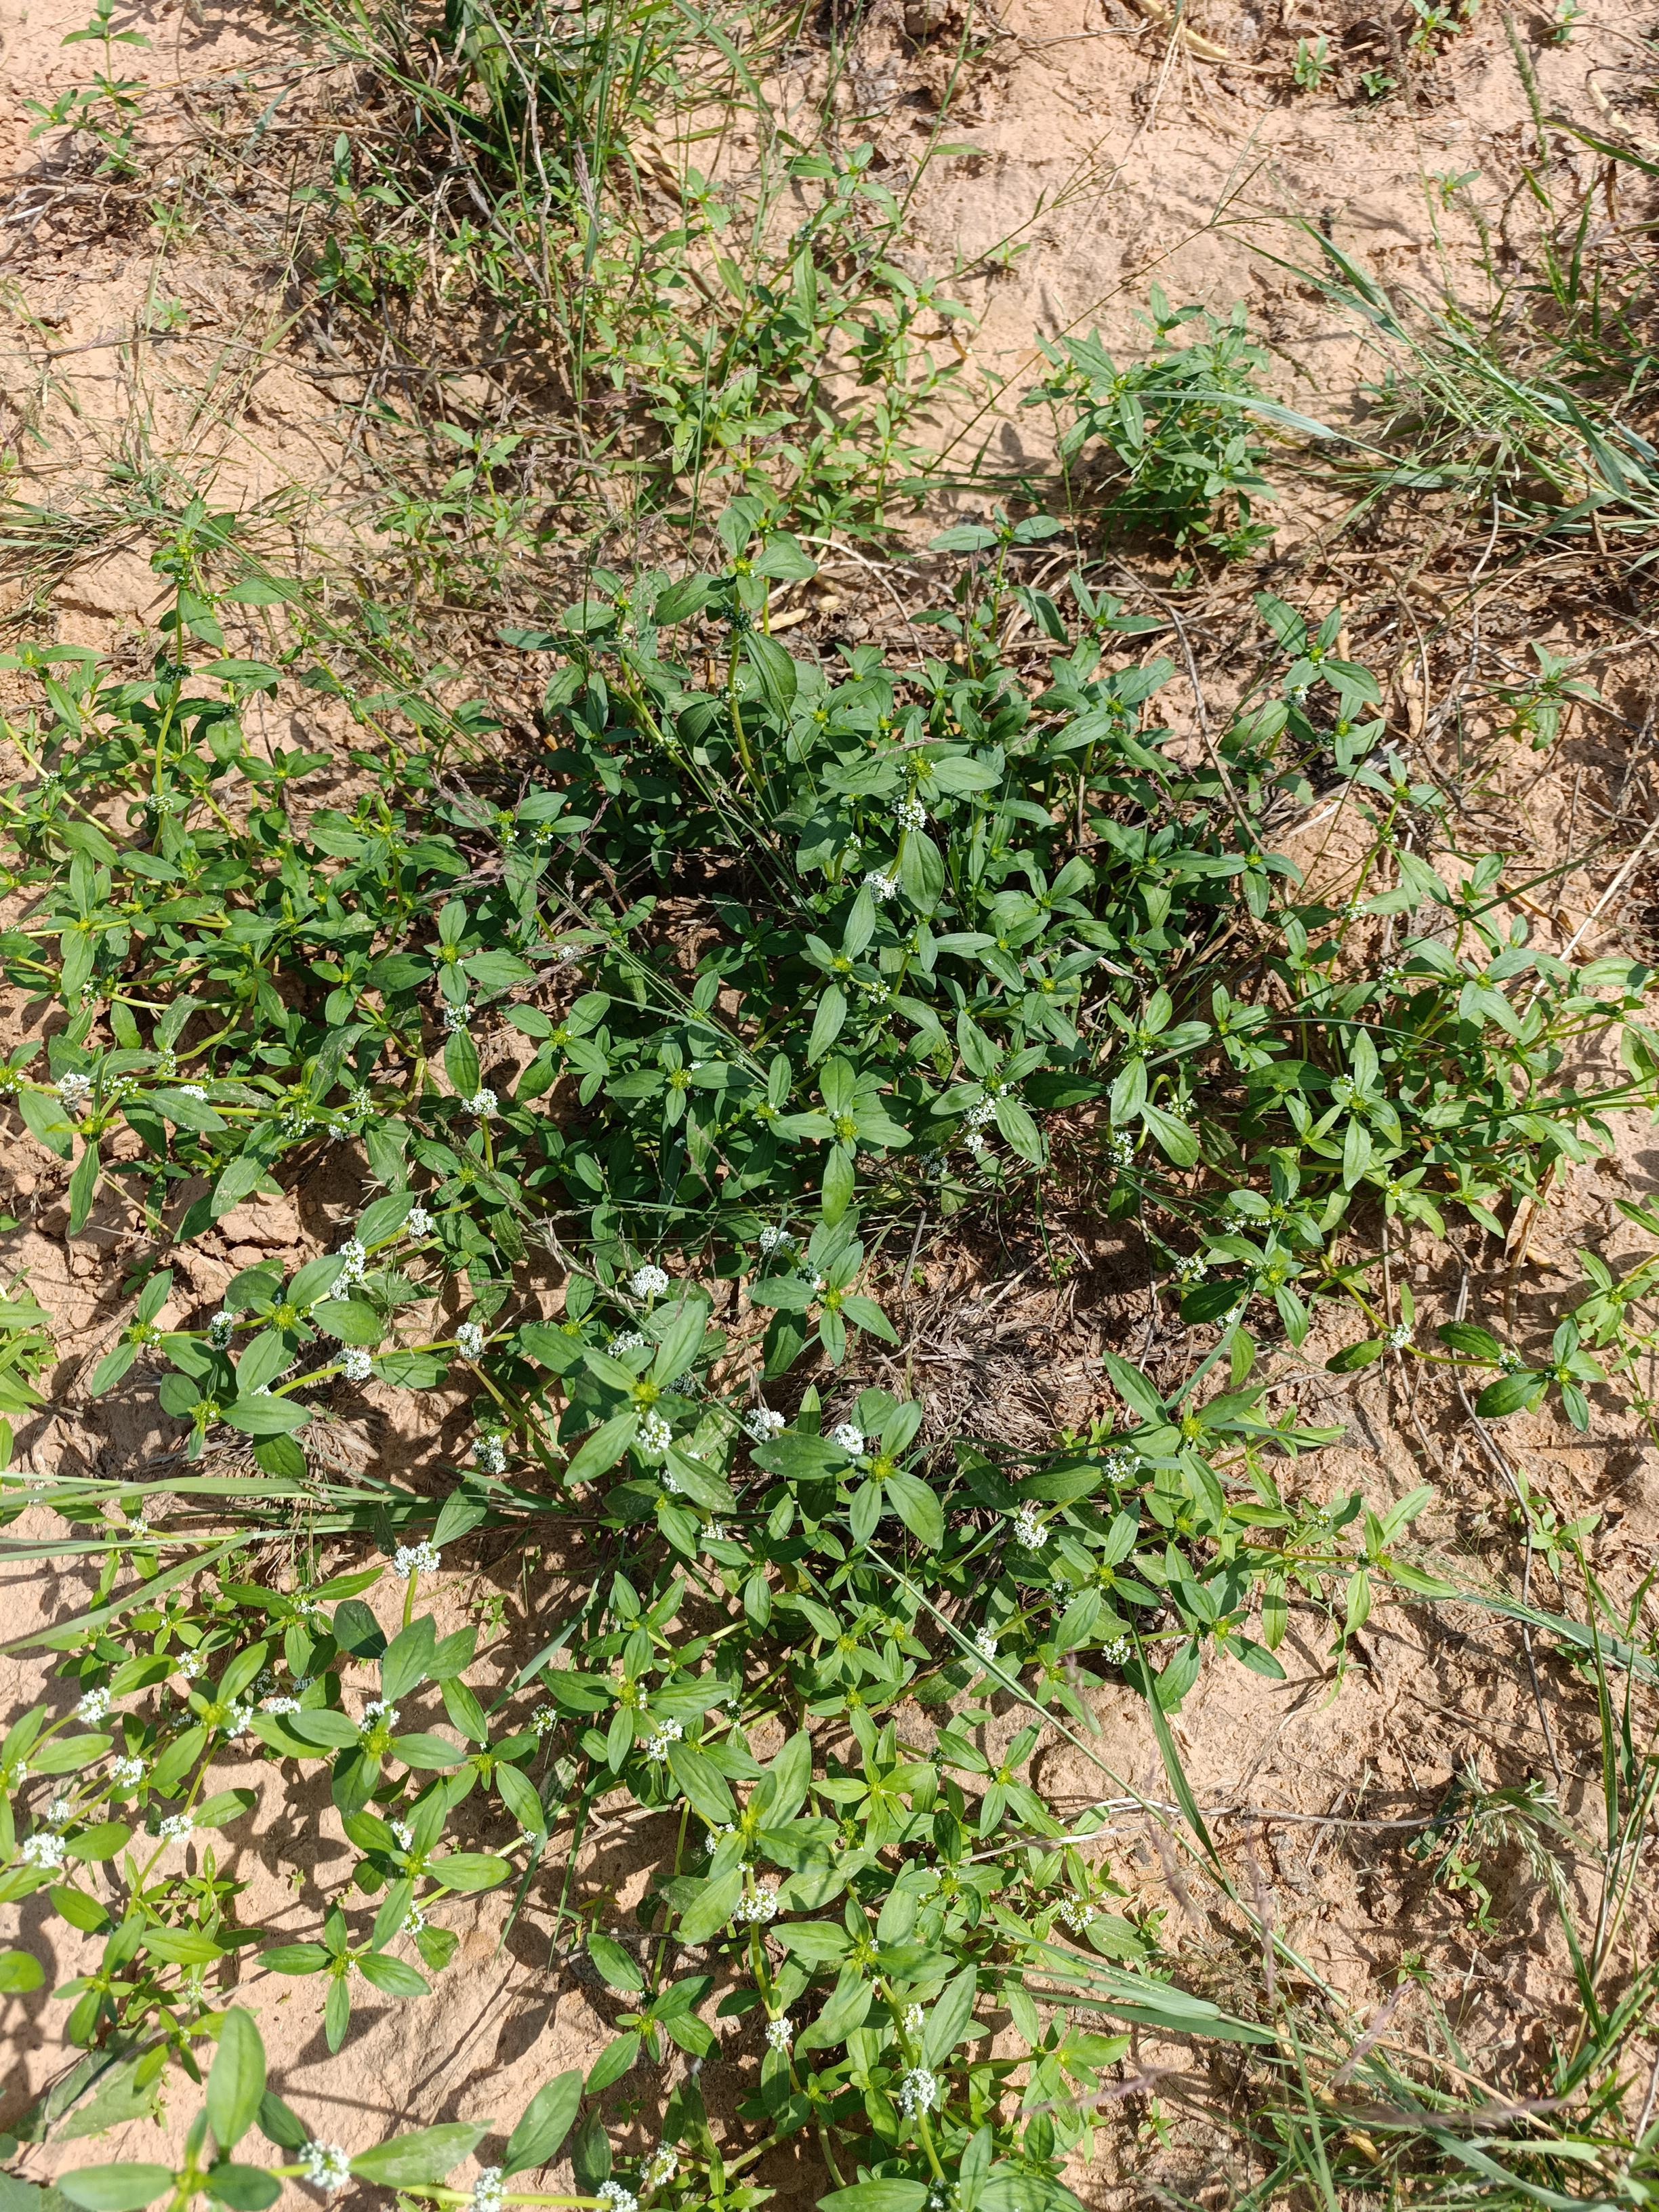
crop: cowpea
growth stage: maturity
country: Nigeria
